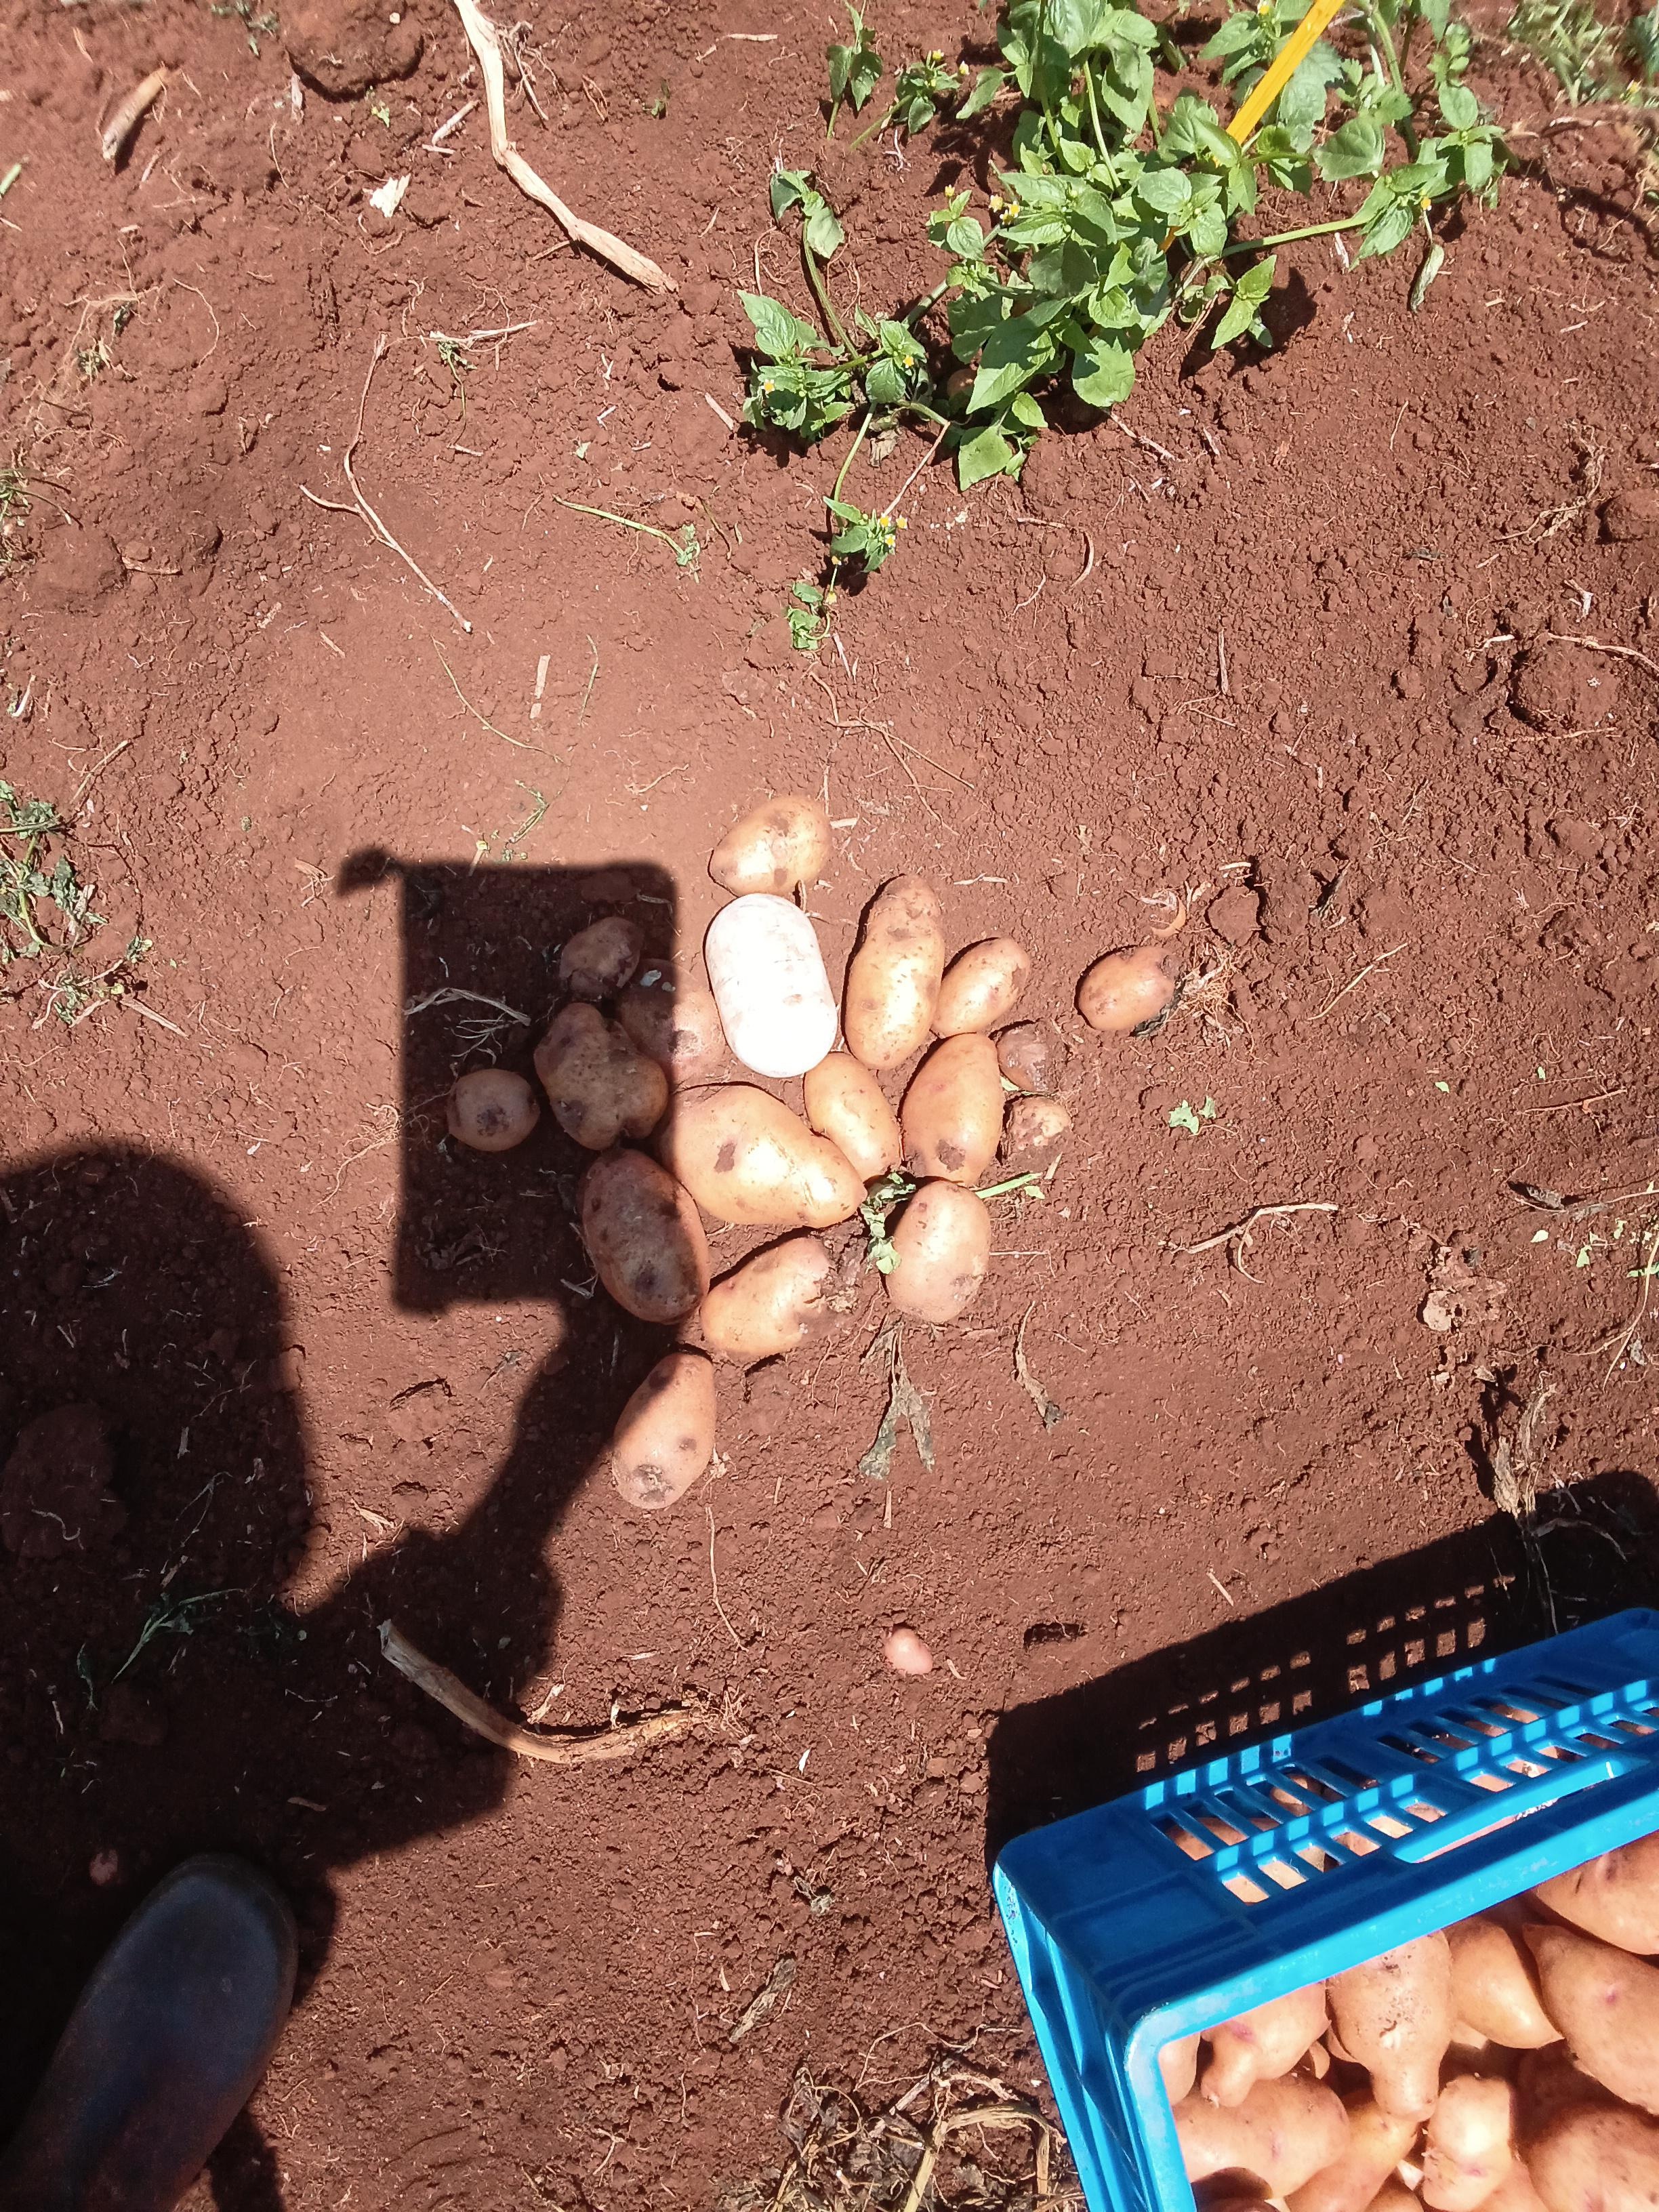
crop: potato
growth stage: harvest
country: Kenya
